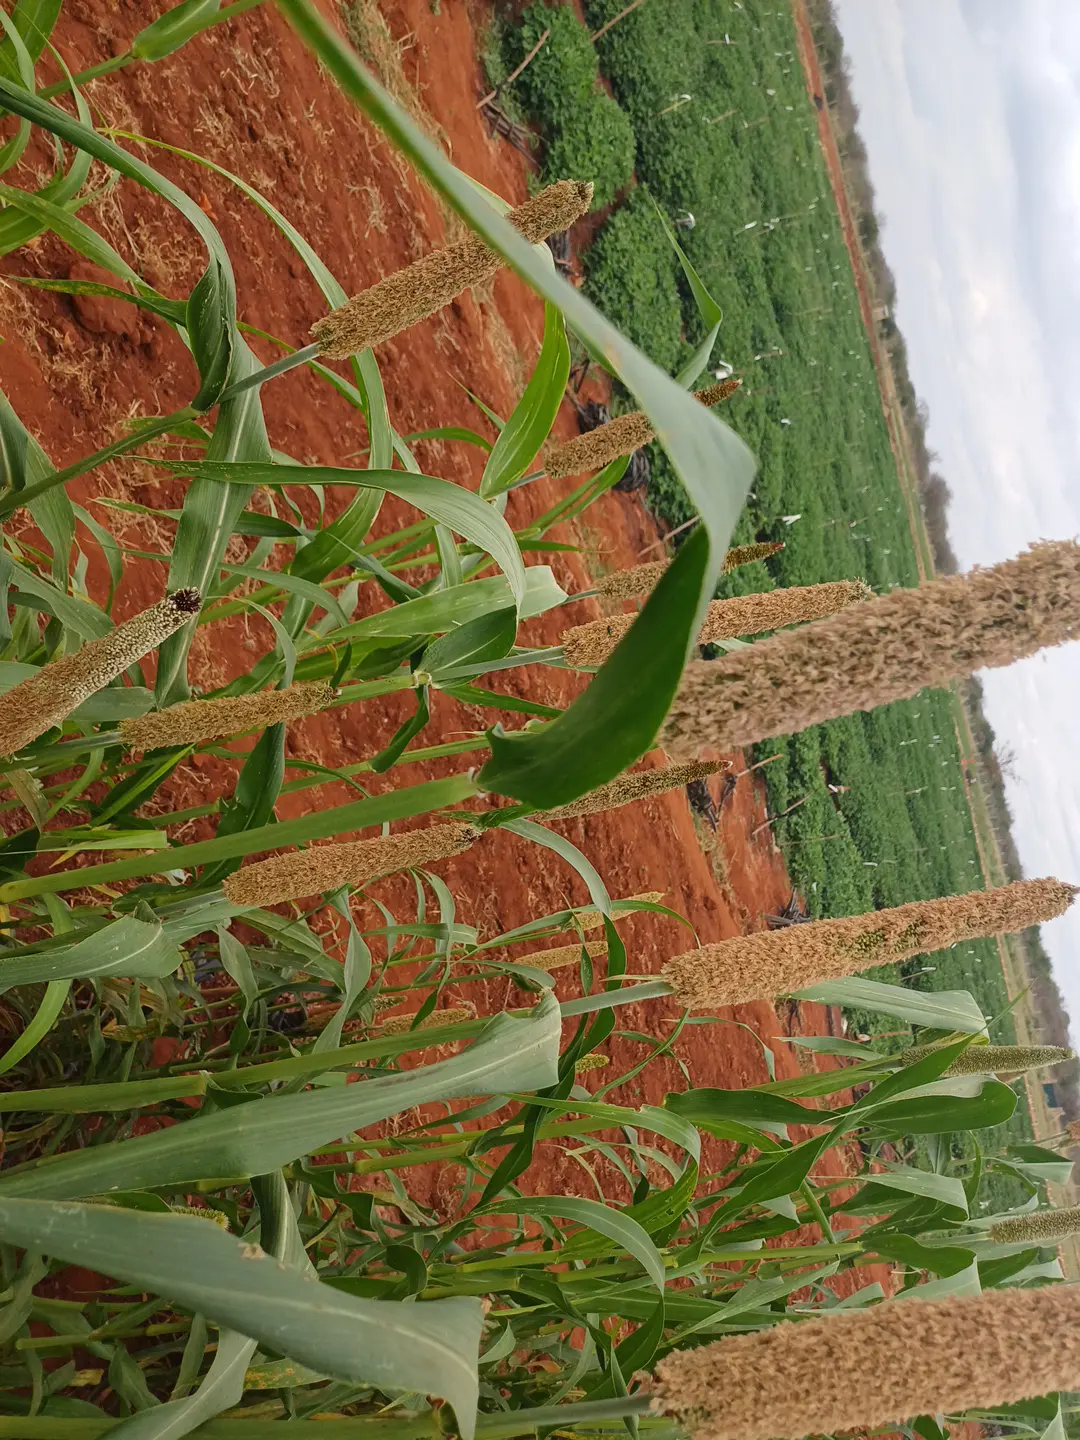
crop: pearl millet
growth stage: filling grain
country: Kenya
